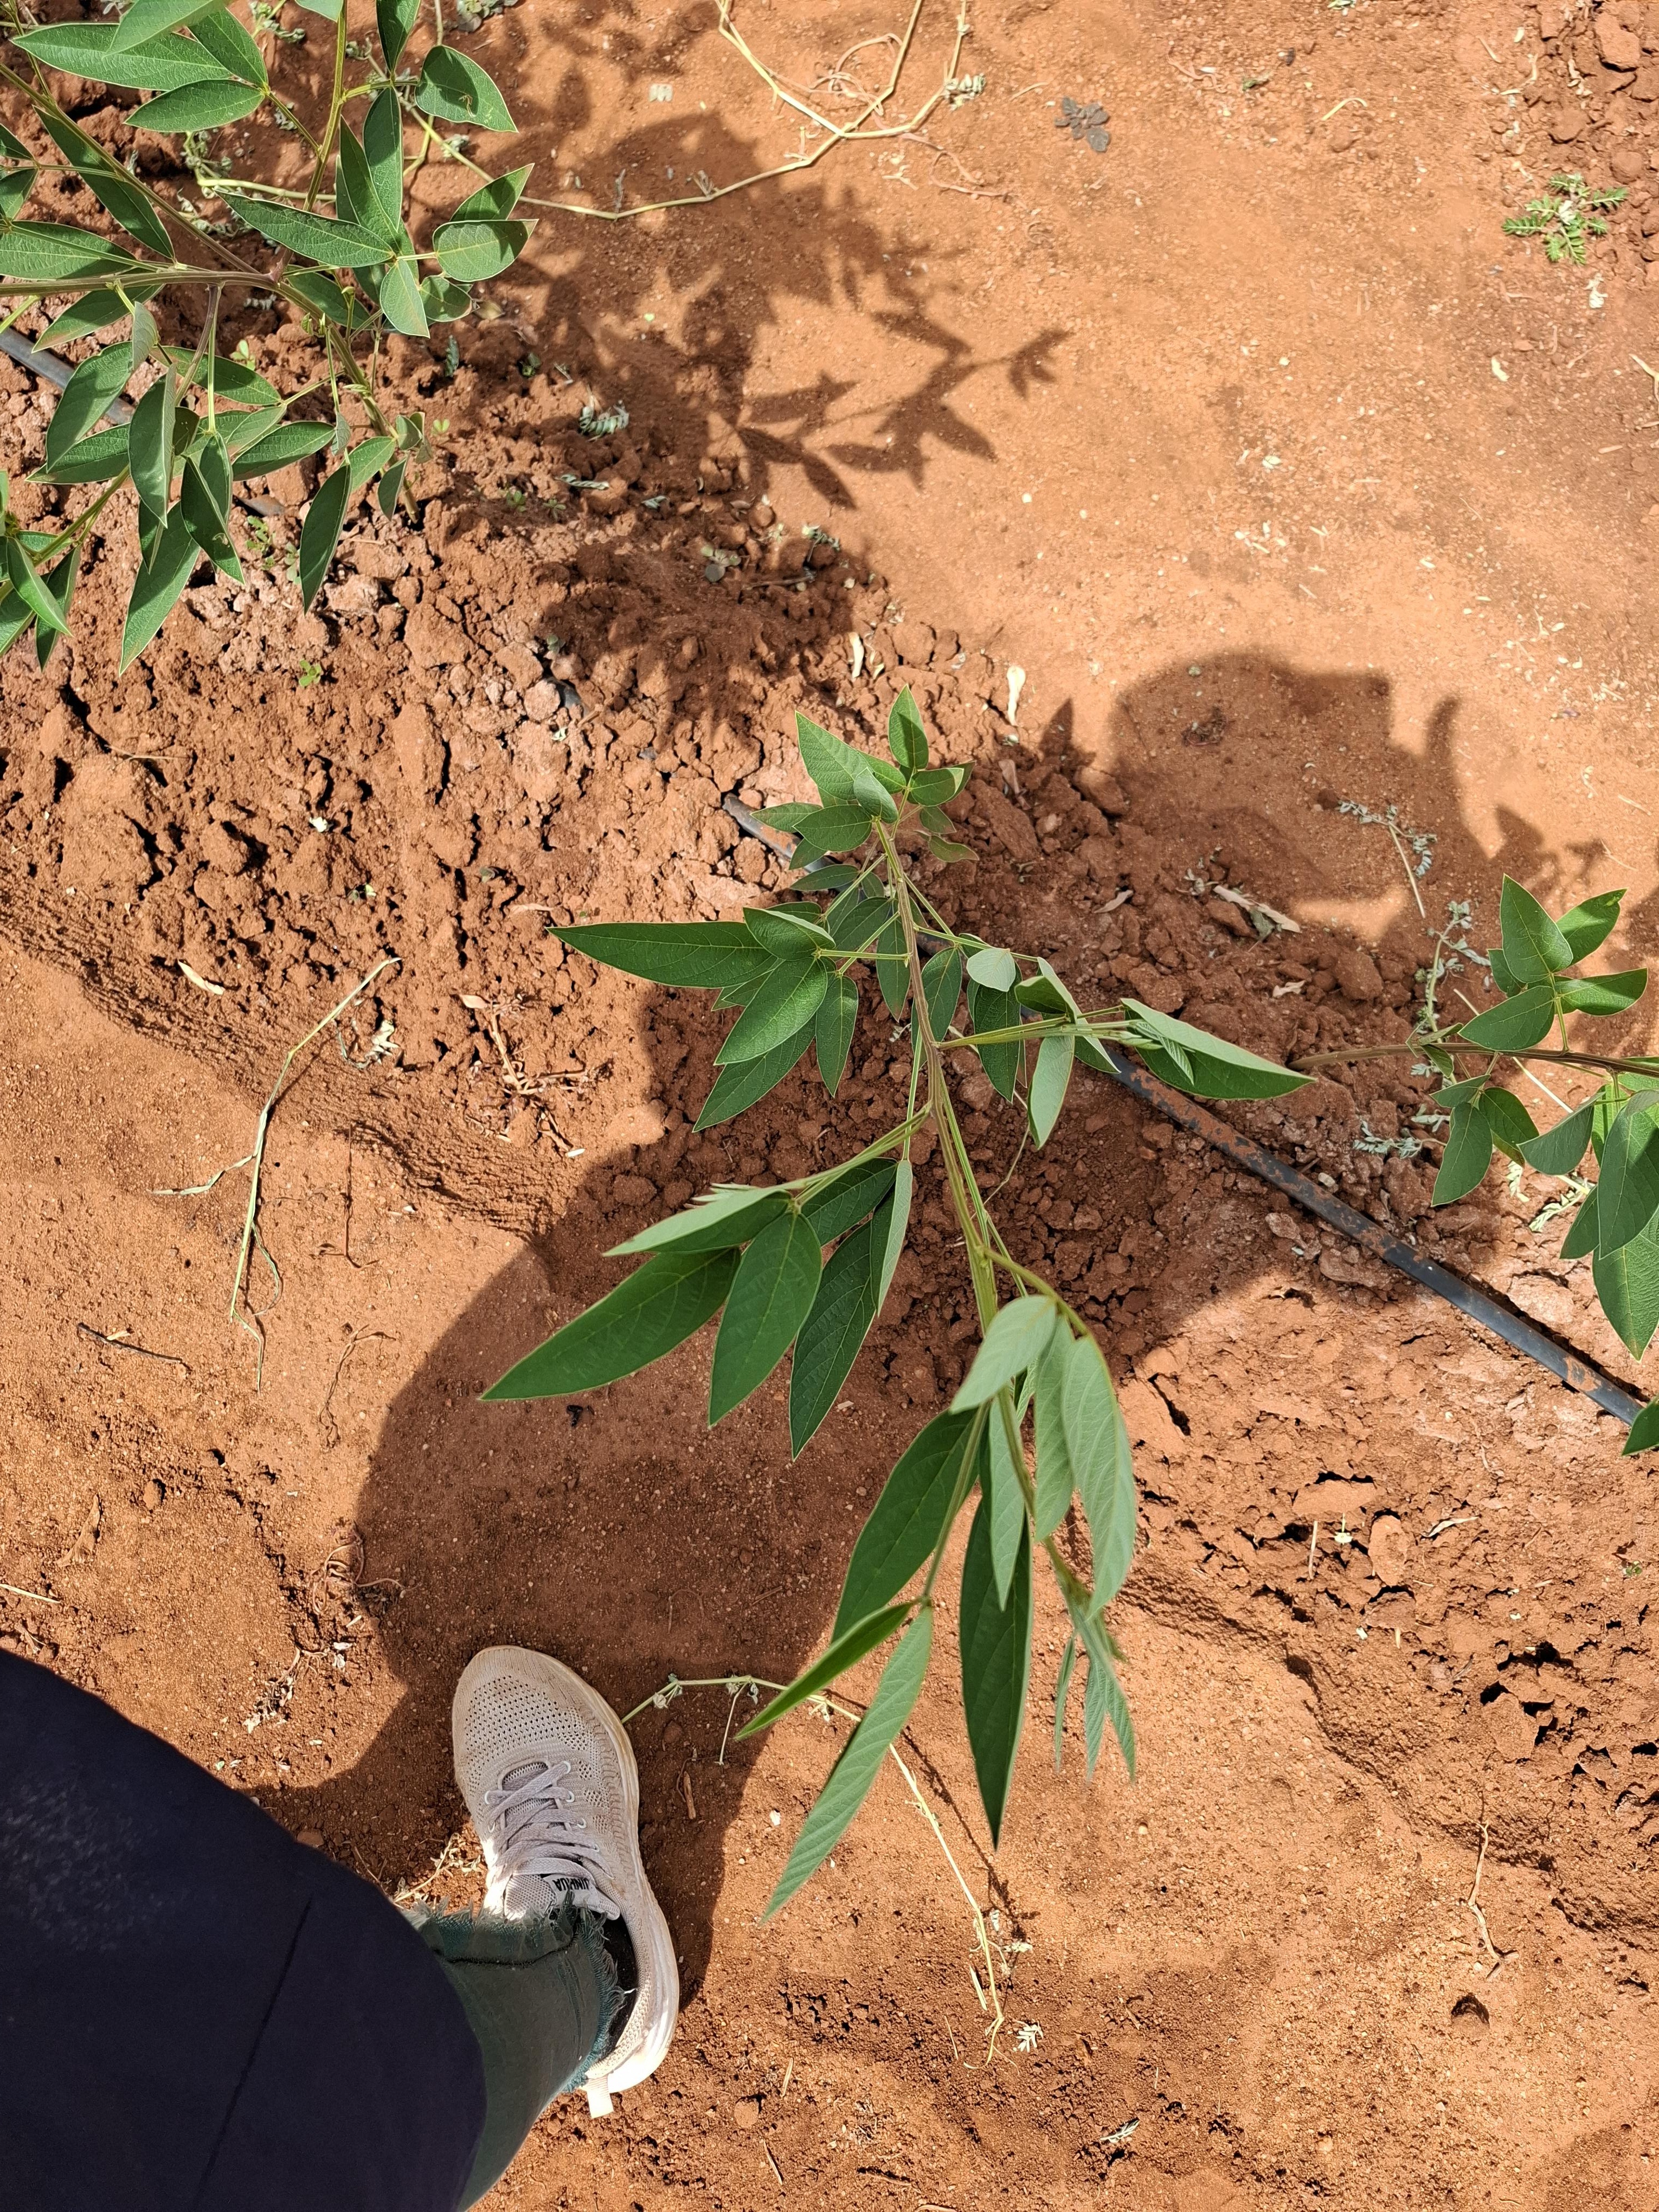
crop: pigeonpea
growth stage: vegetative
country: Kenya
